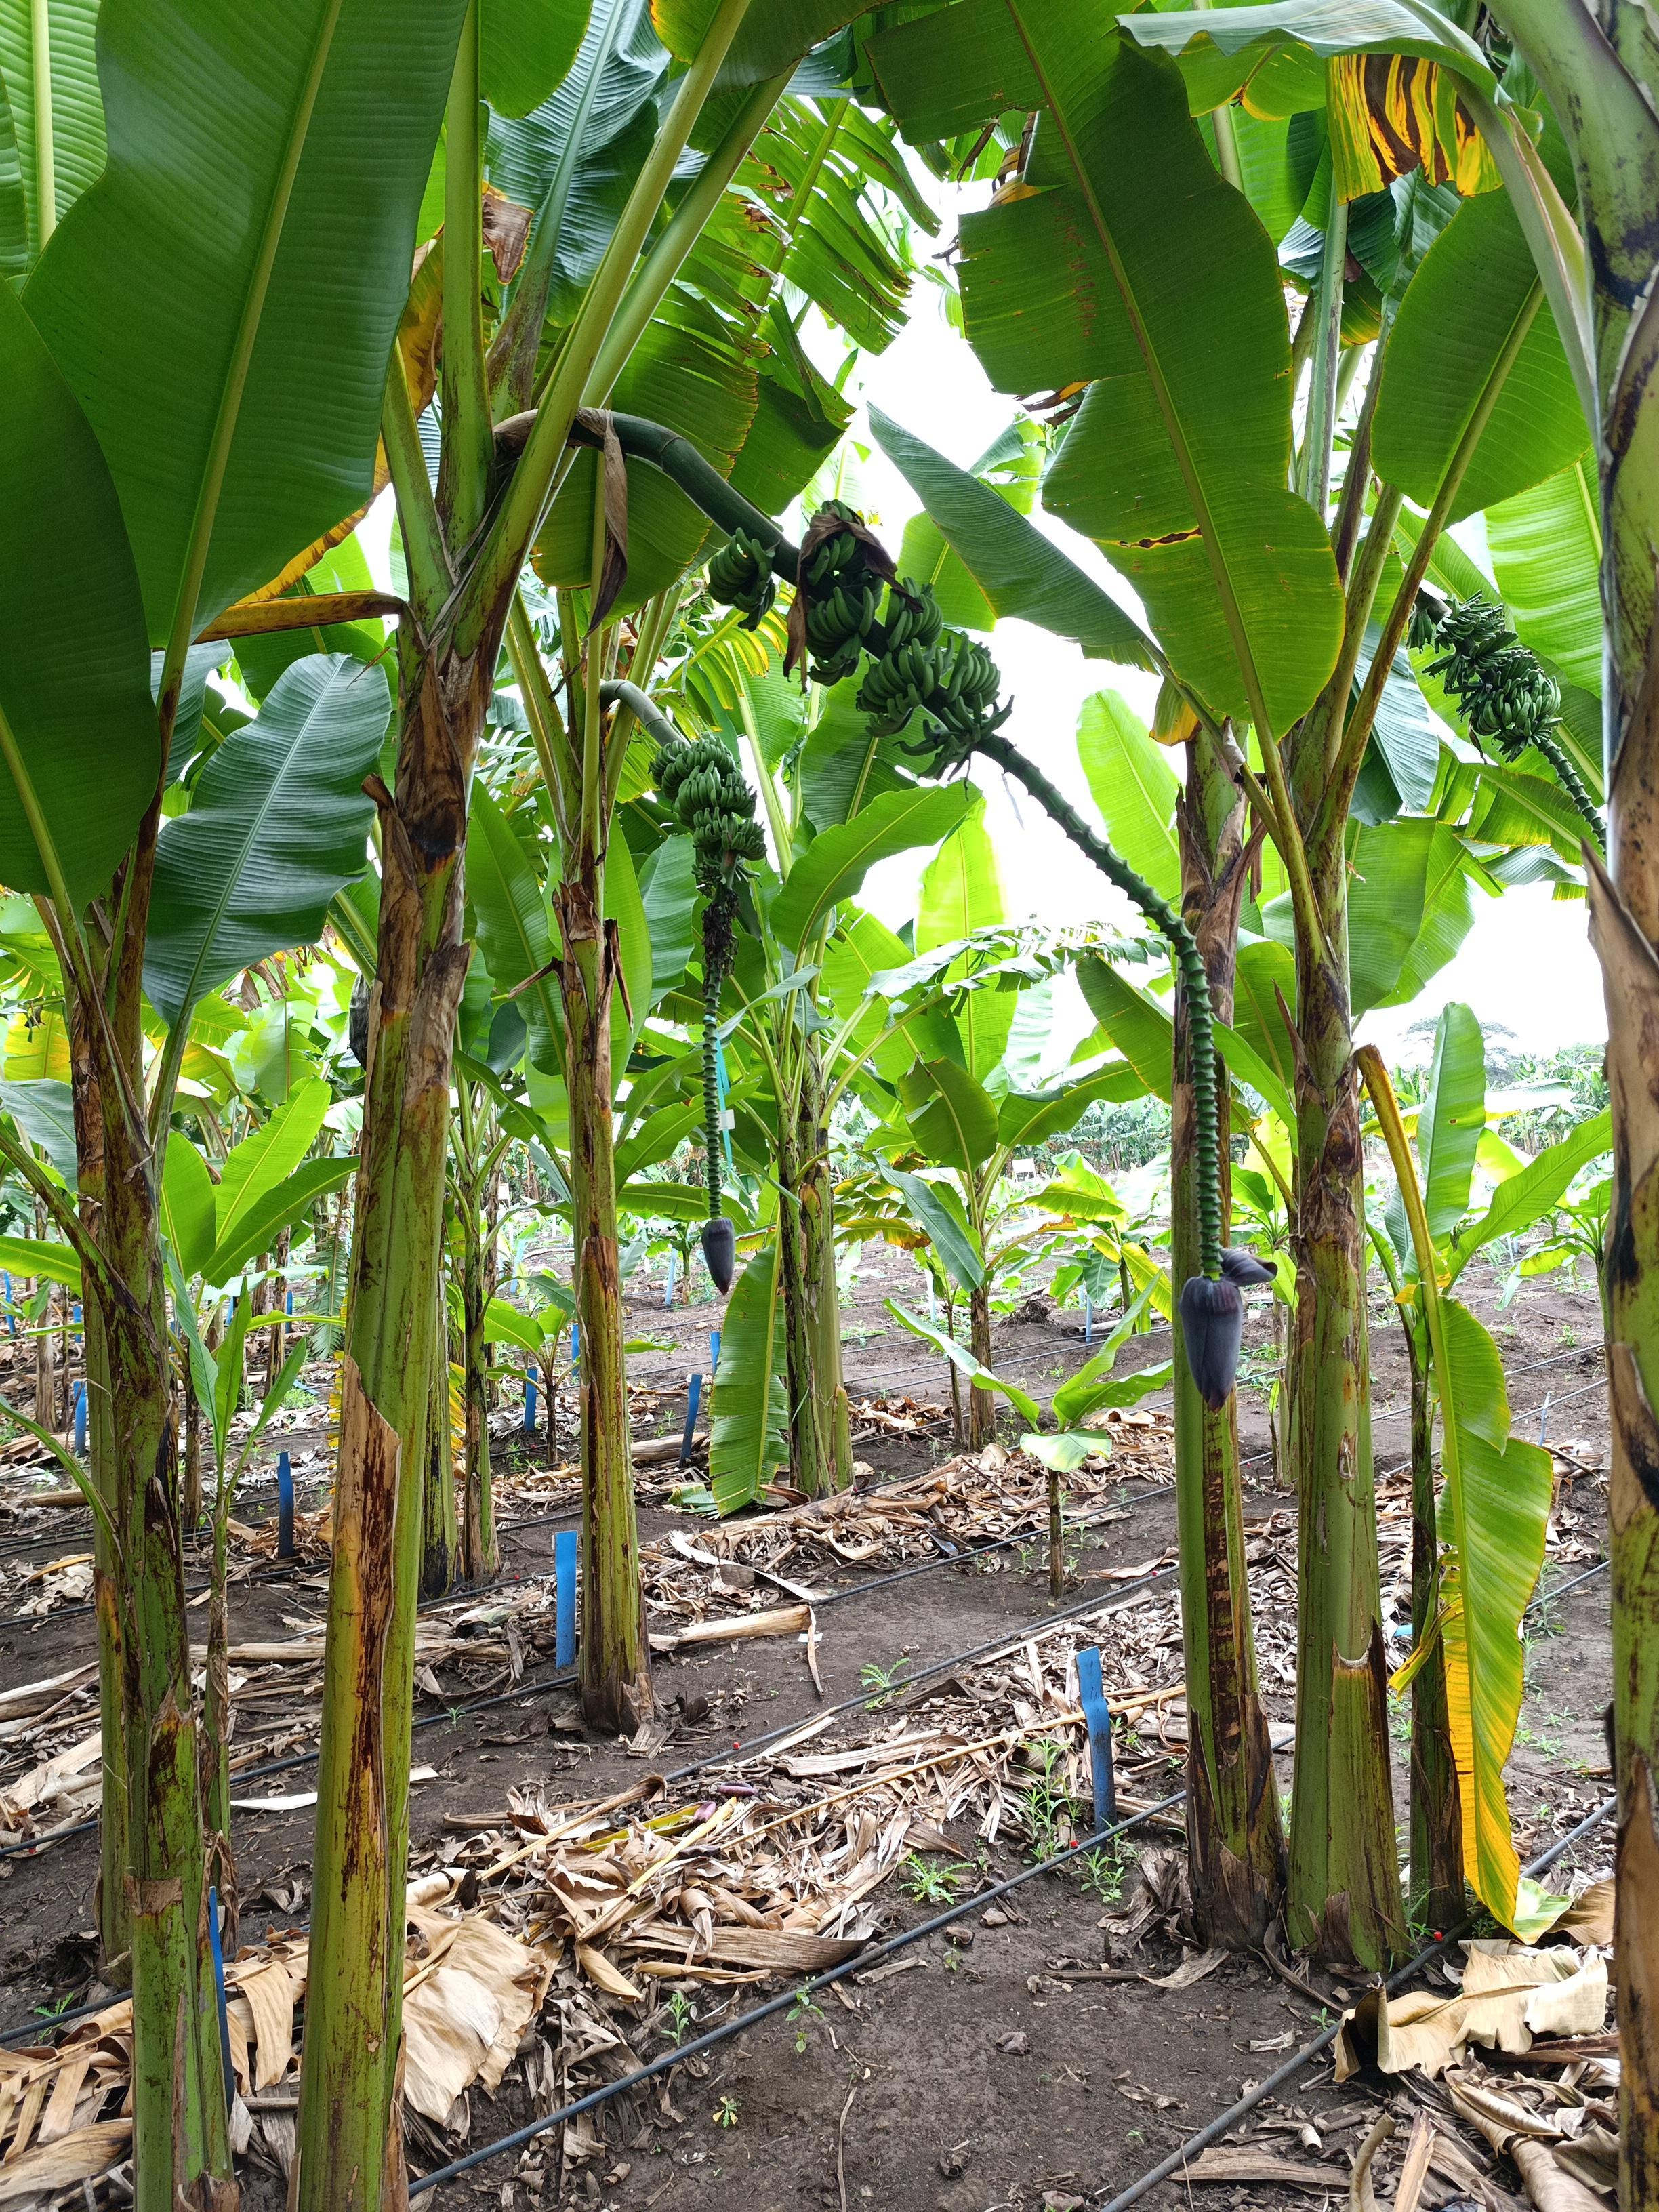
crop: banana
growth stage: development fruit
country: Tanzania
